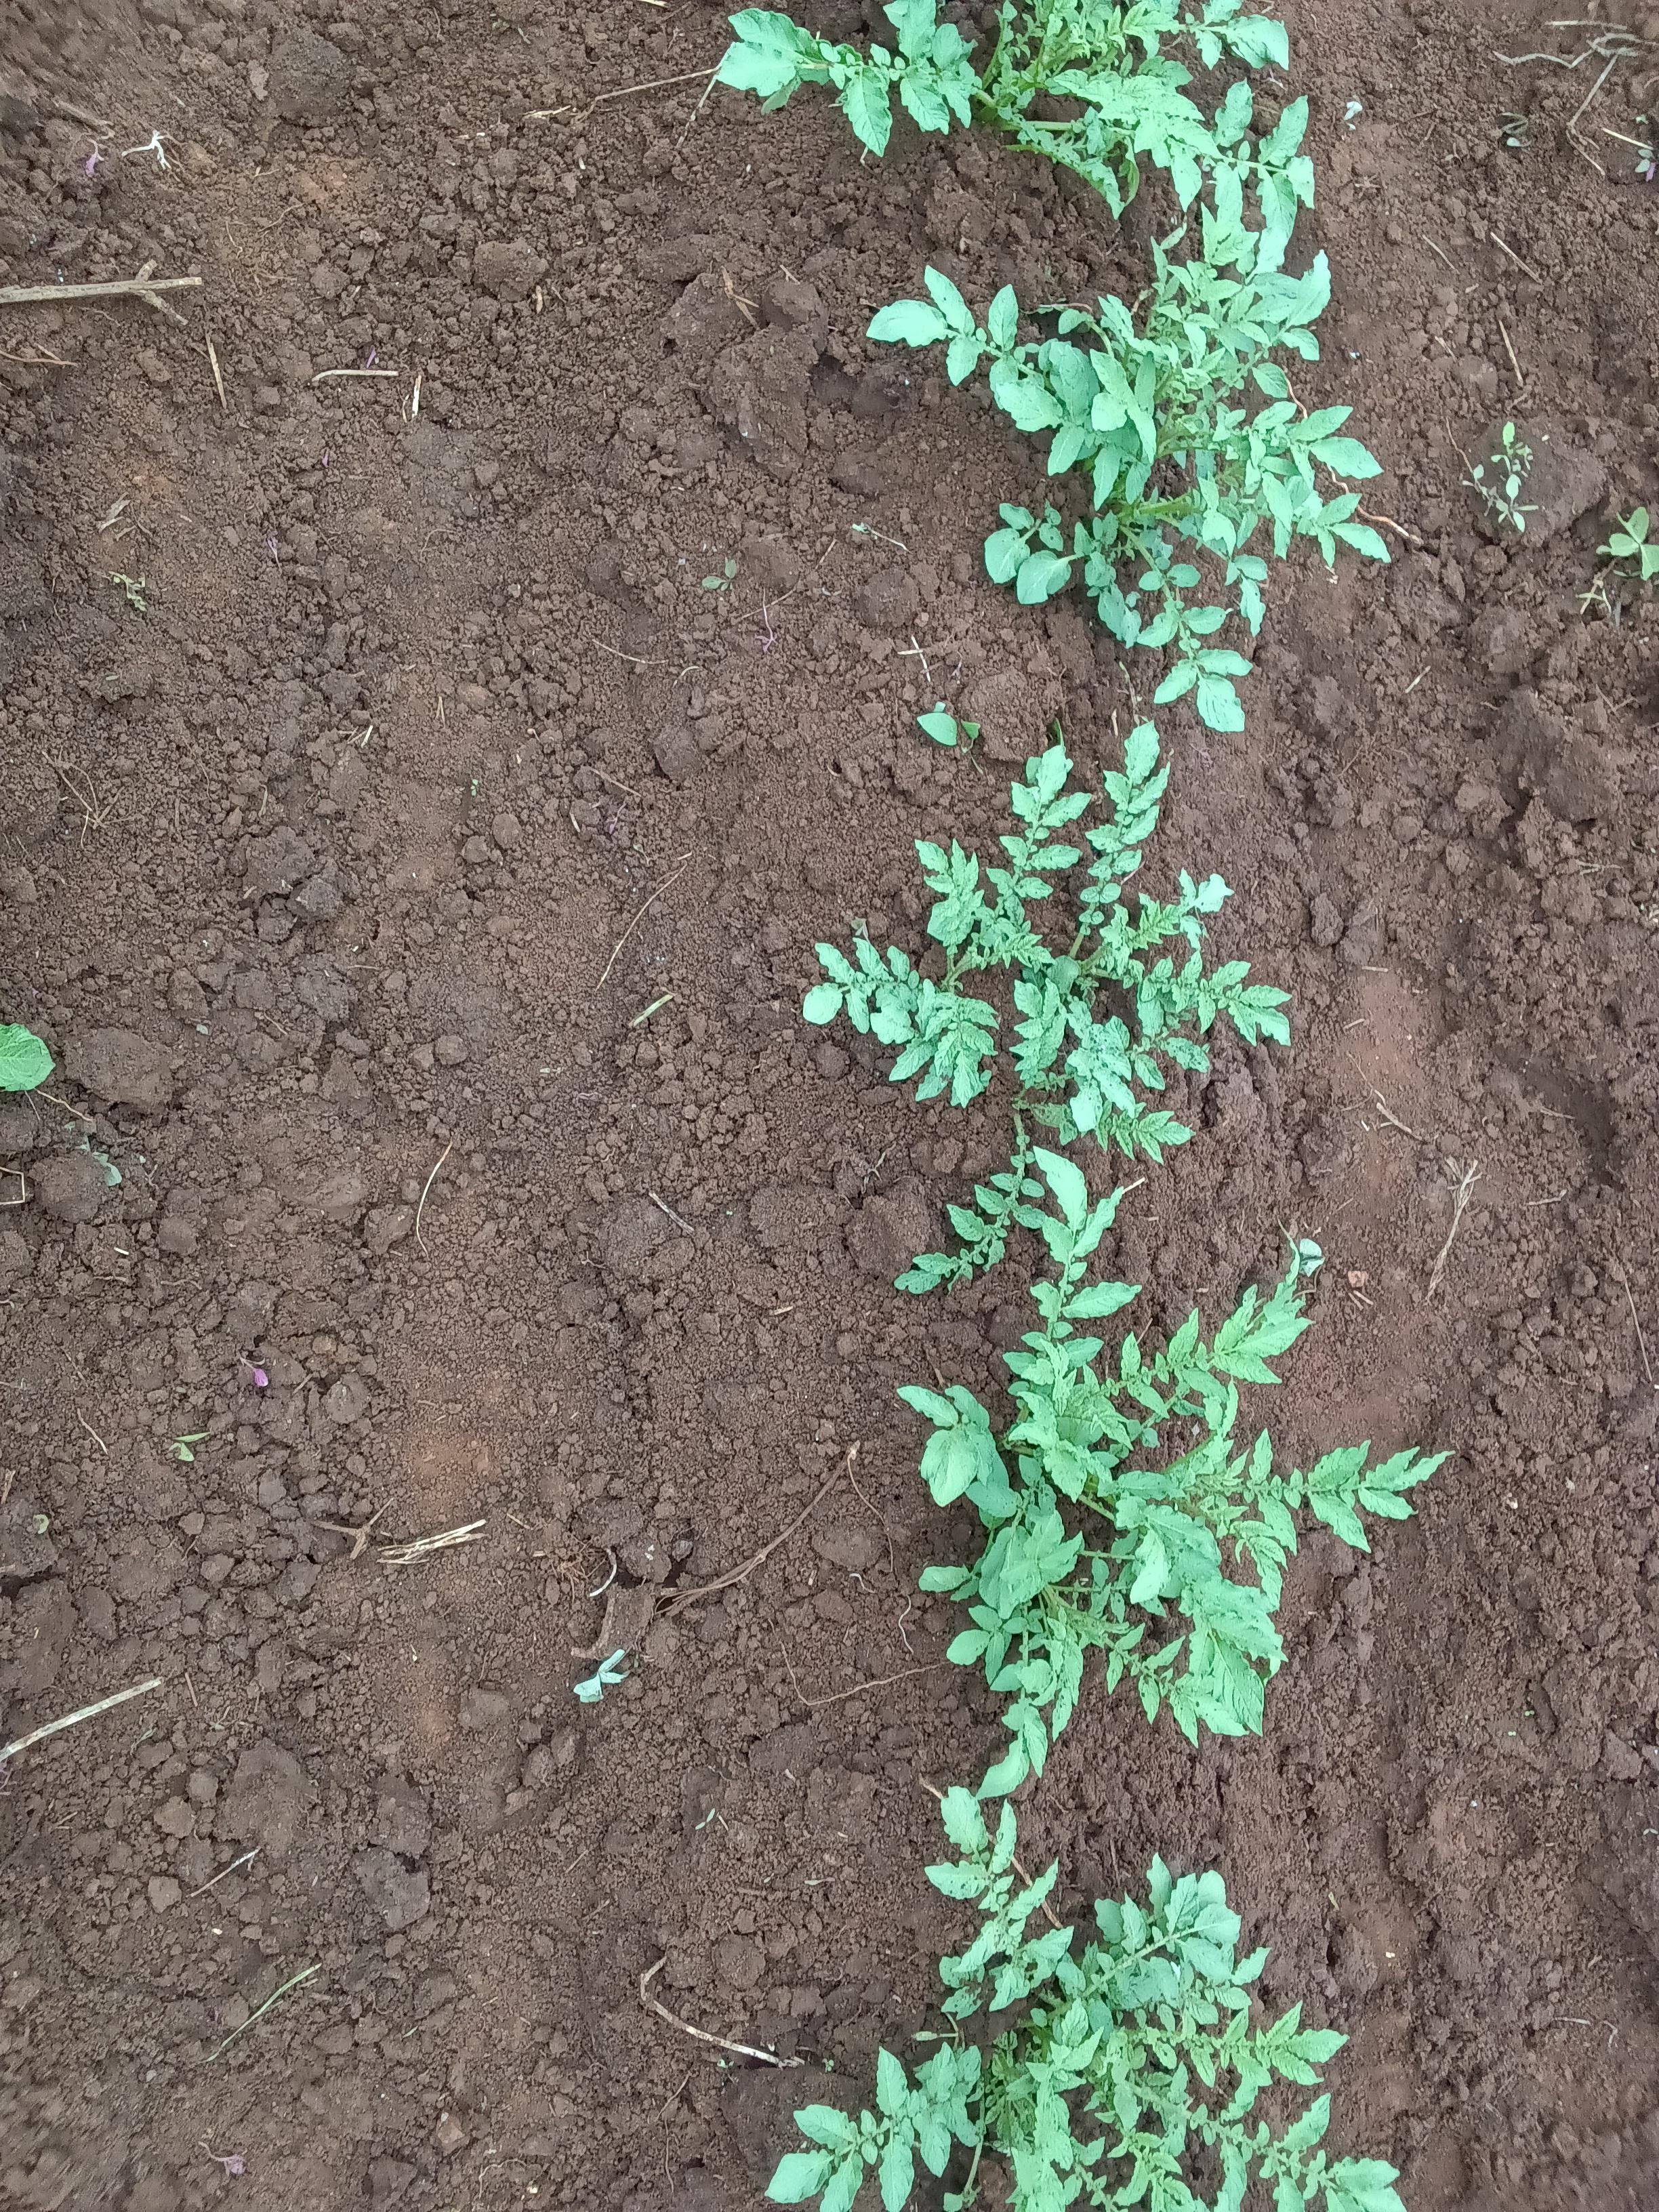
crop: potato
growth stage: sprouting emergence
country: Kenya
